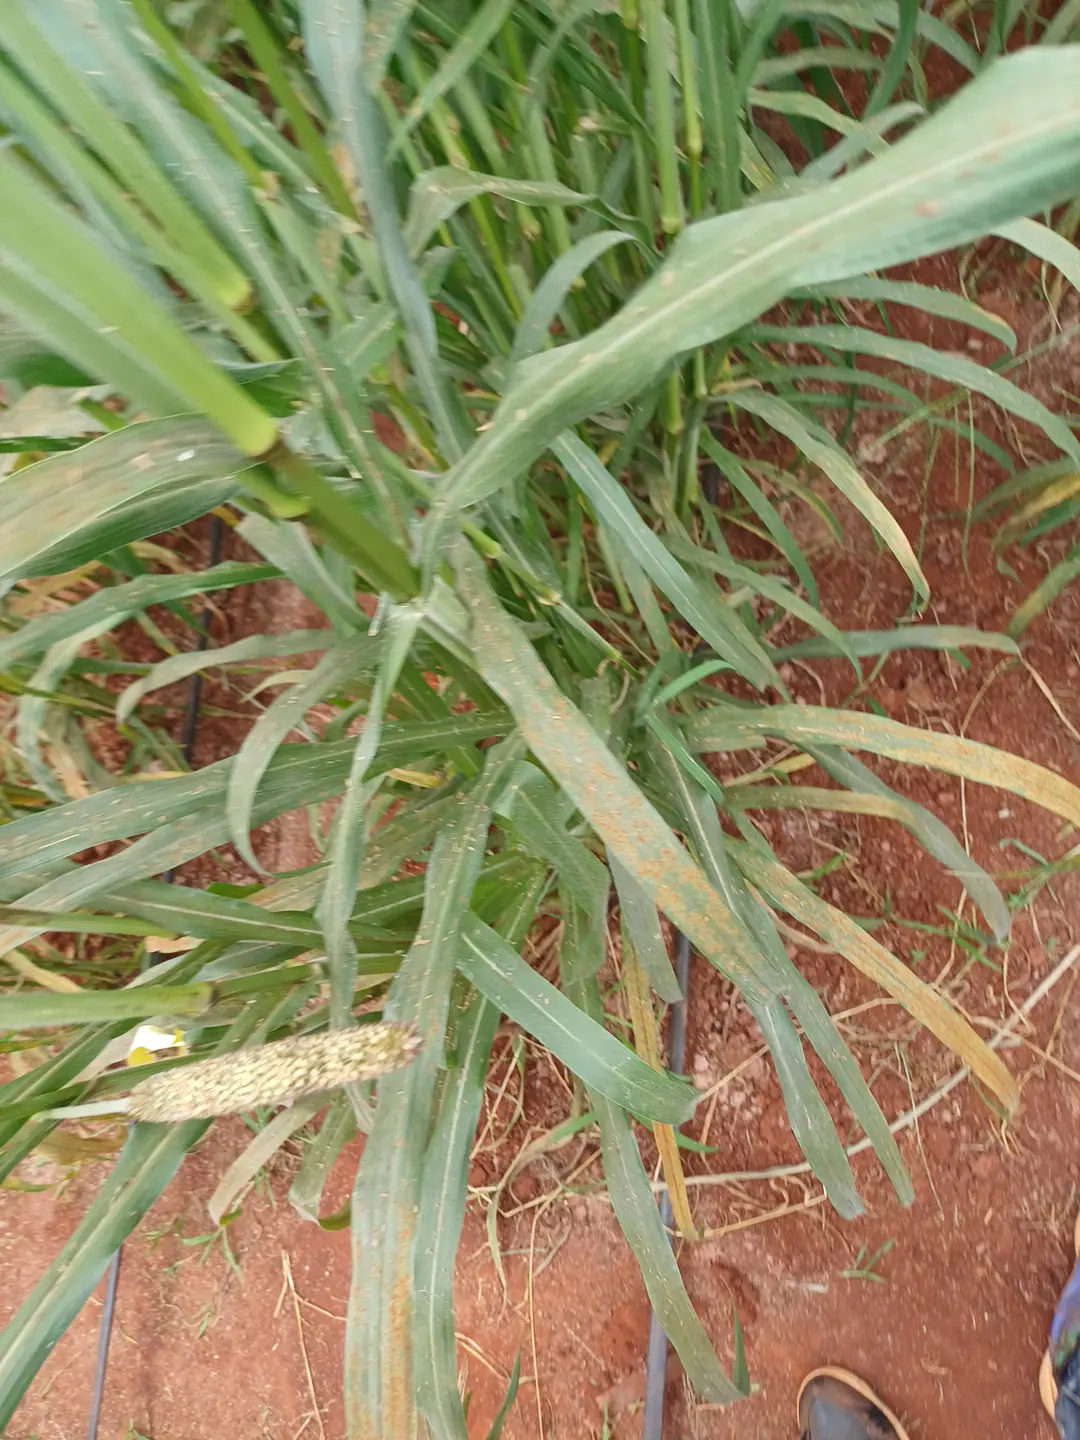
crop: pearl millet
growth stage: filling grain
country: Kenya
